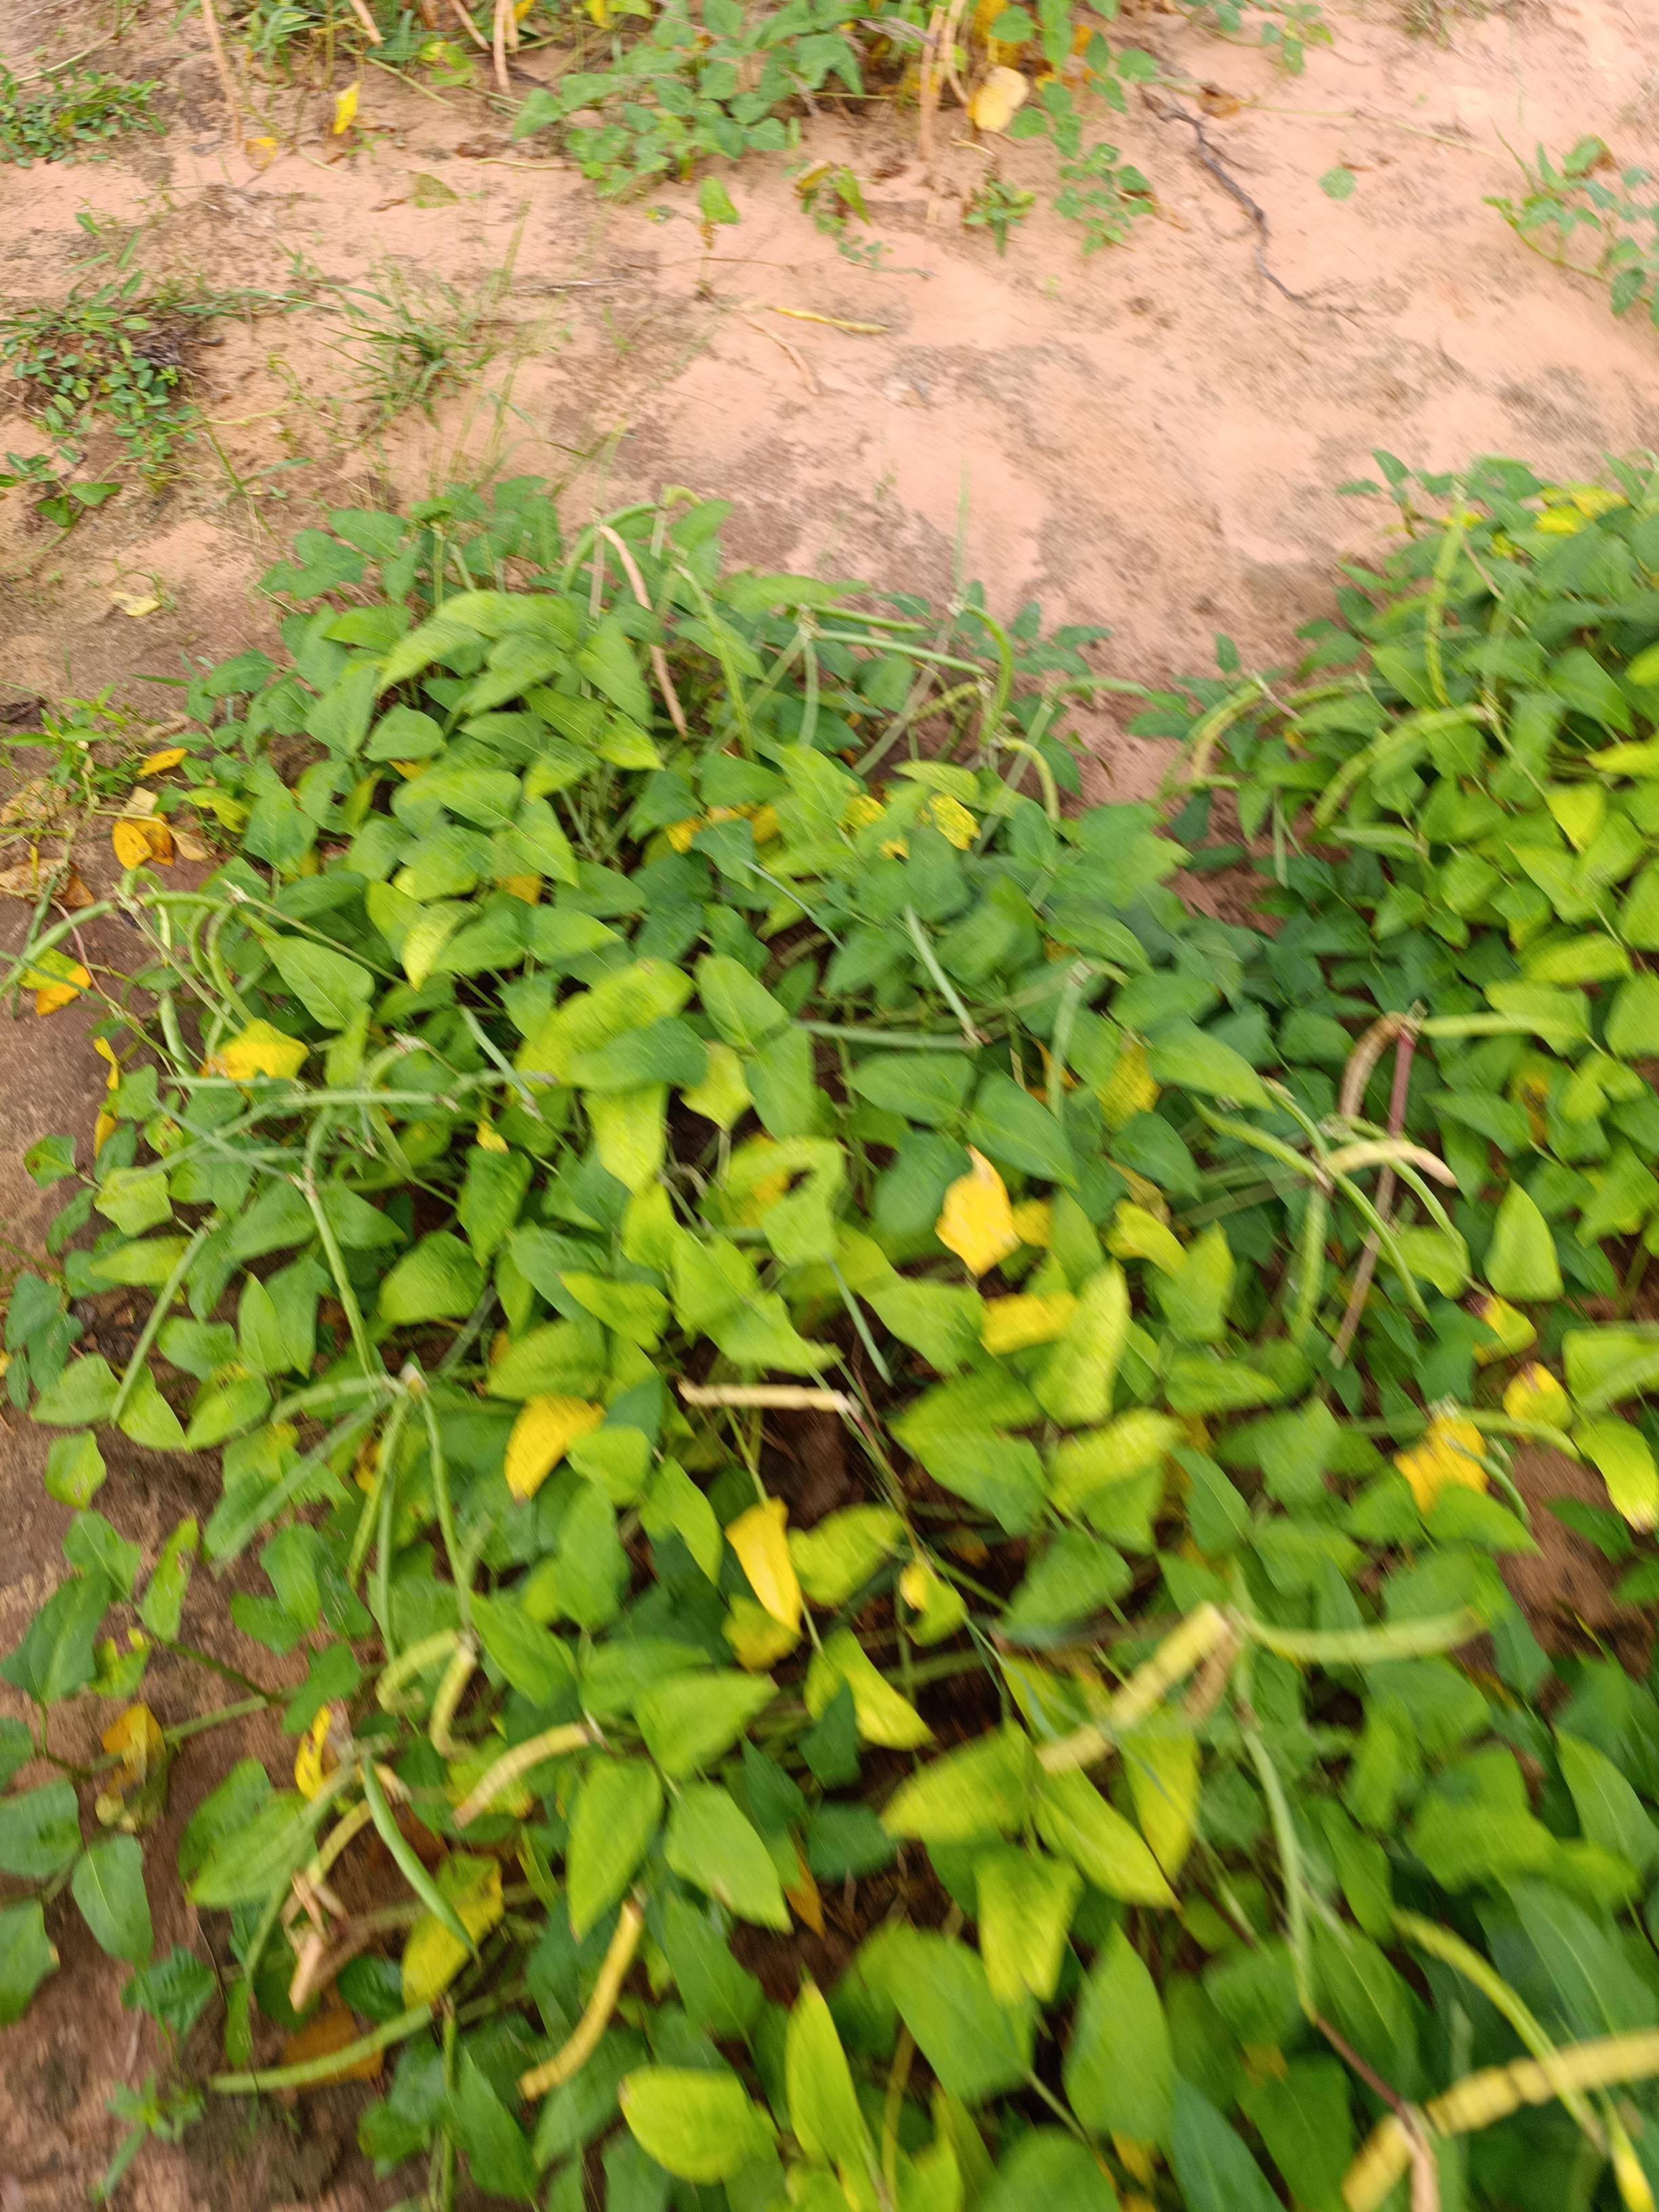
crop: cowpea
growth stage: maturity
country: Nigeria
